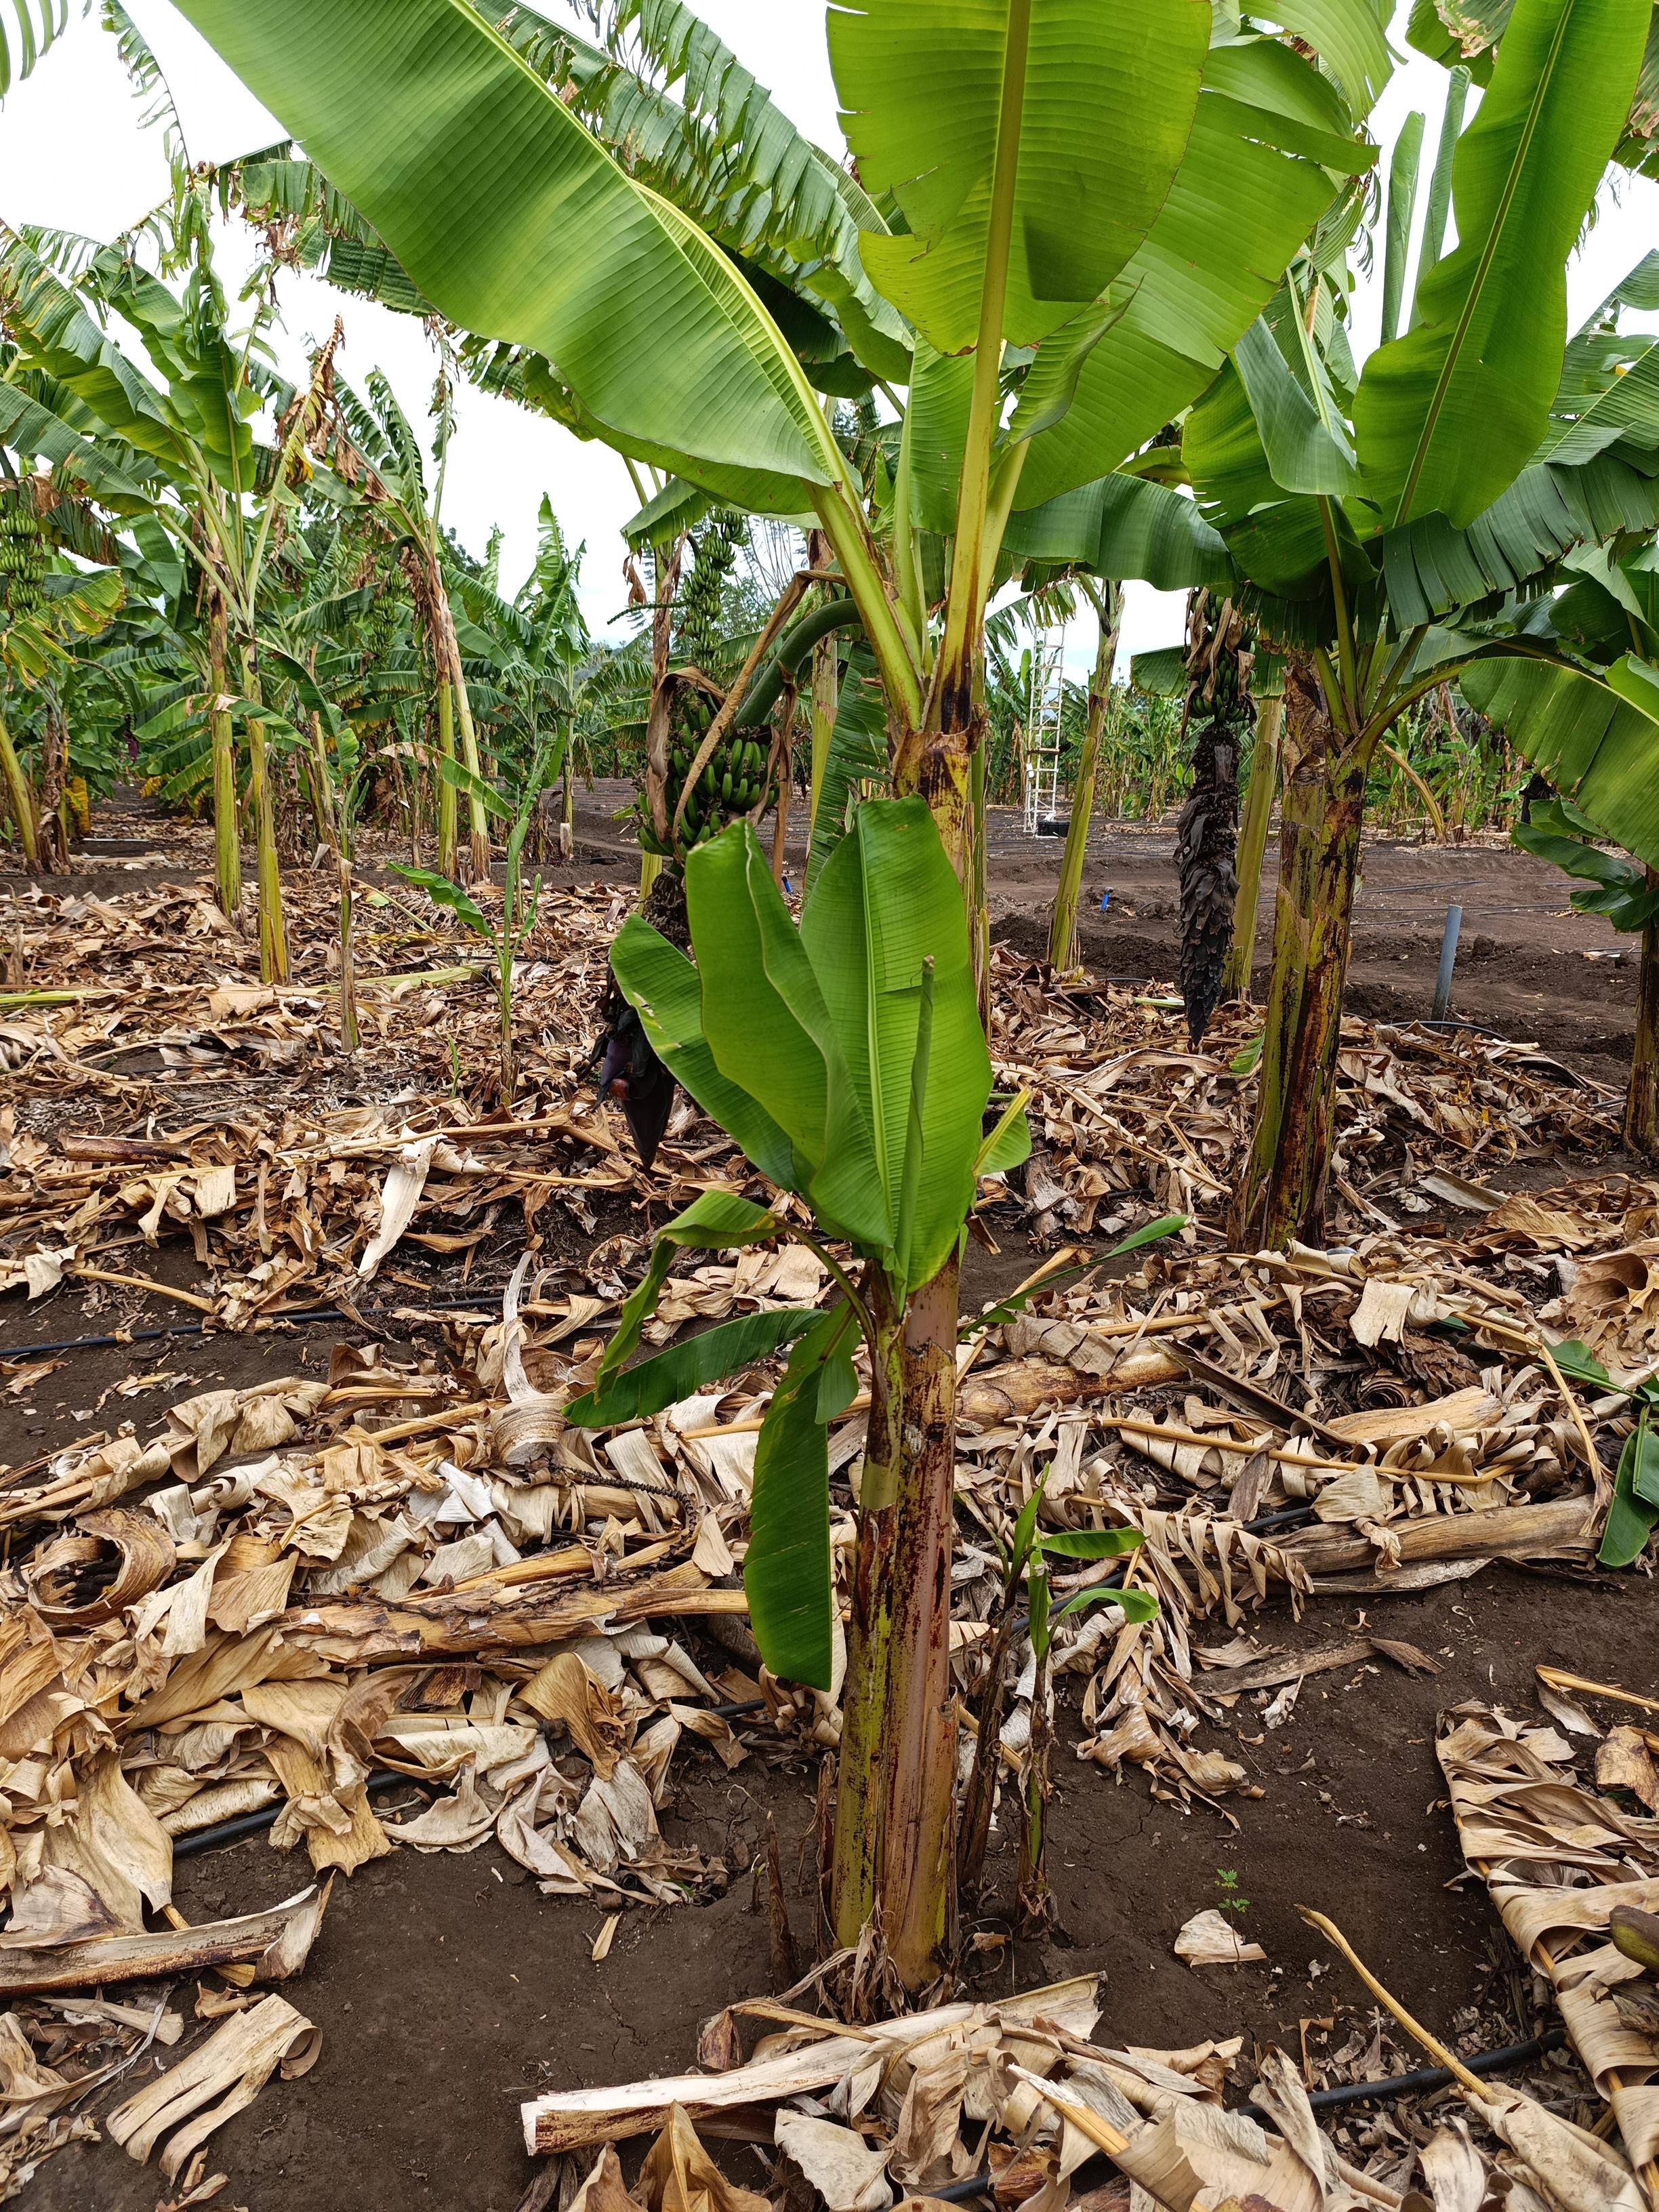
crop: banana
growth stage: development fruit
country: Tanzania
